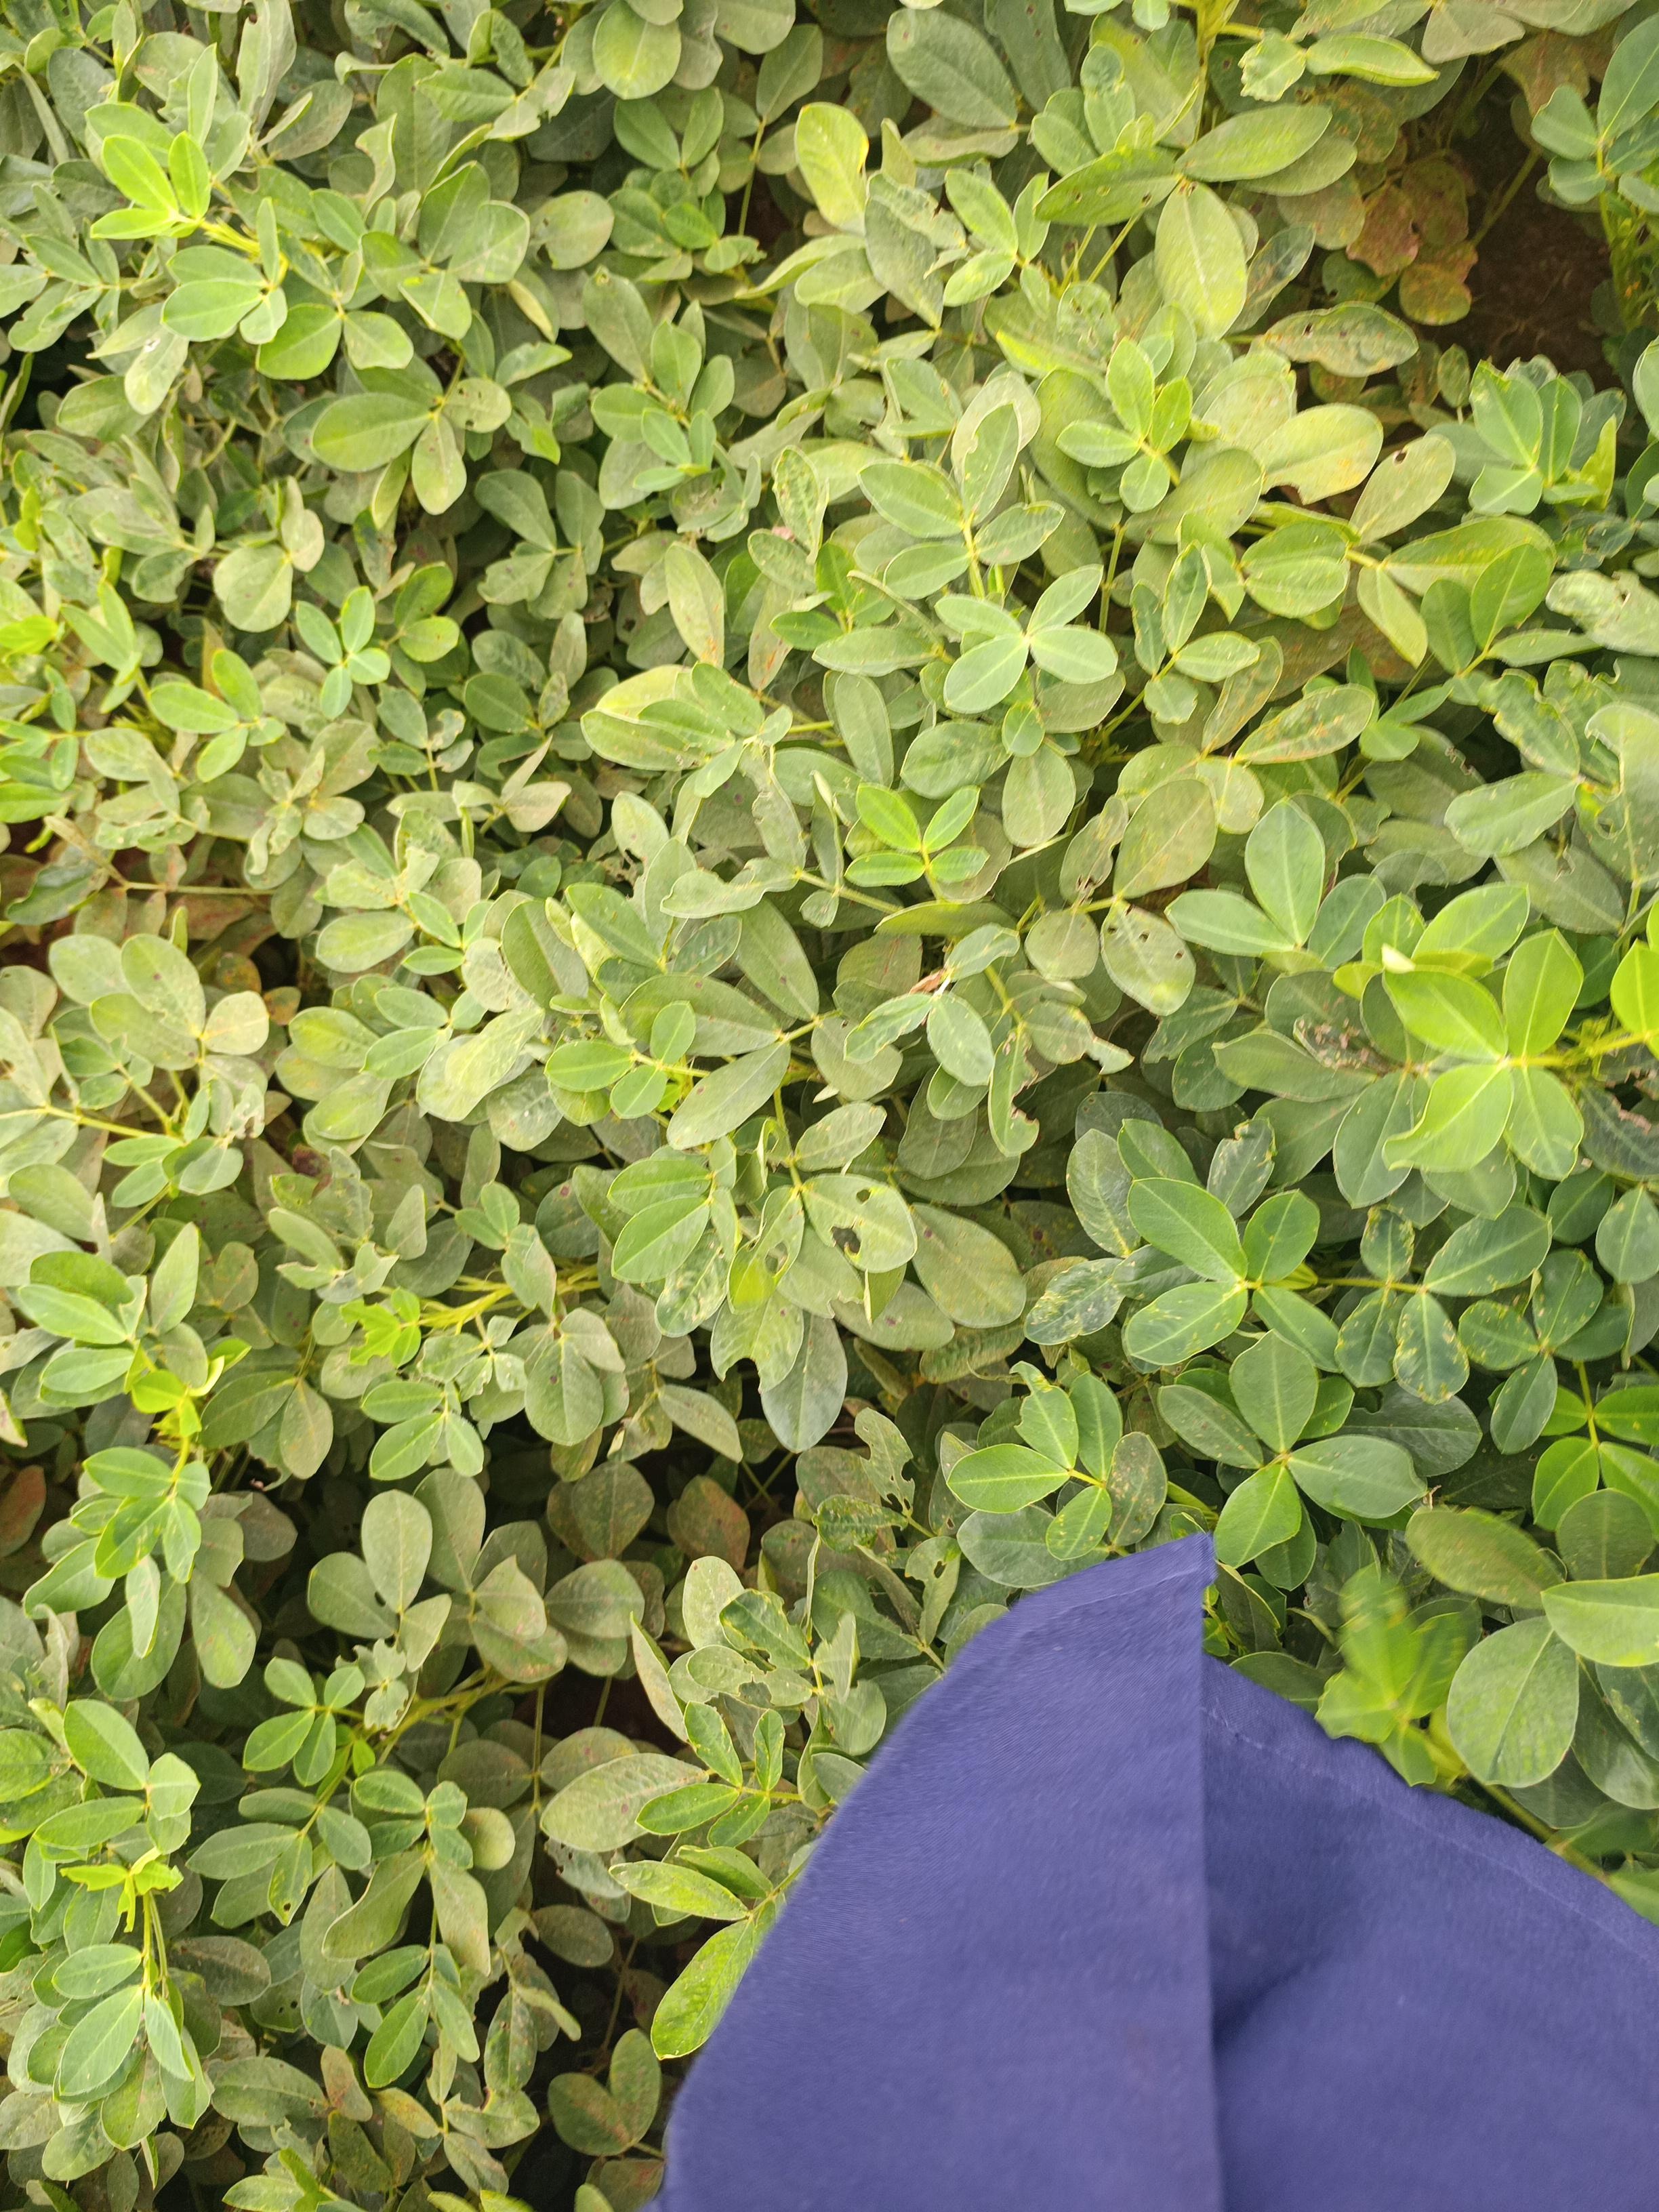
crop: groundnut
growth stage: pegging
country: Kenya
